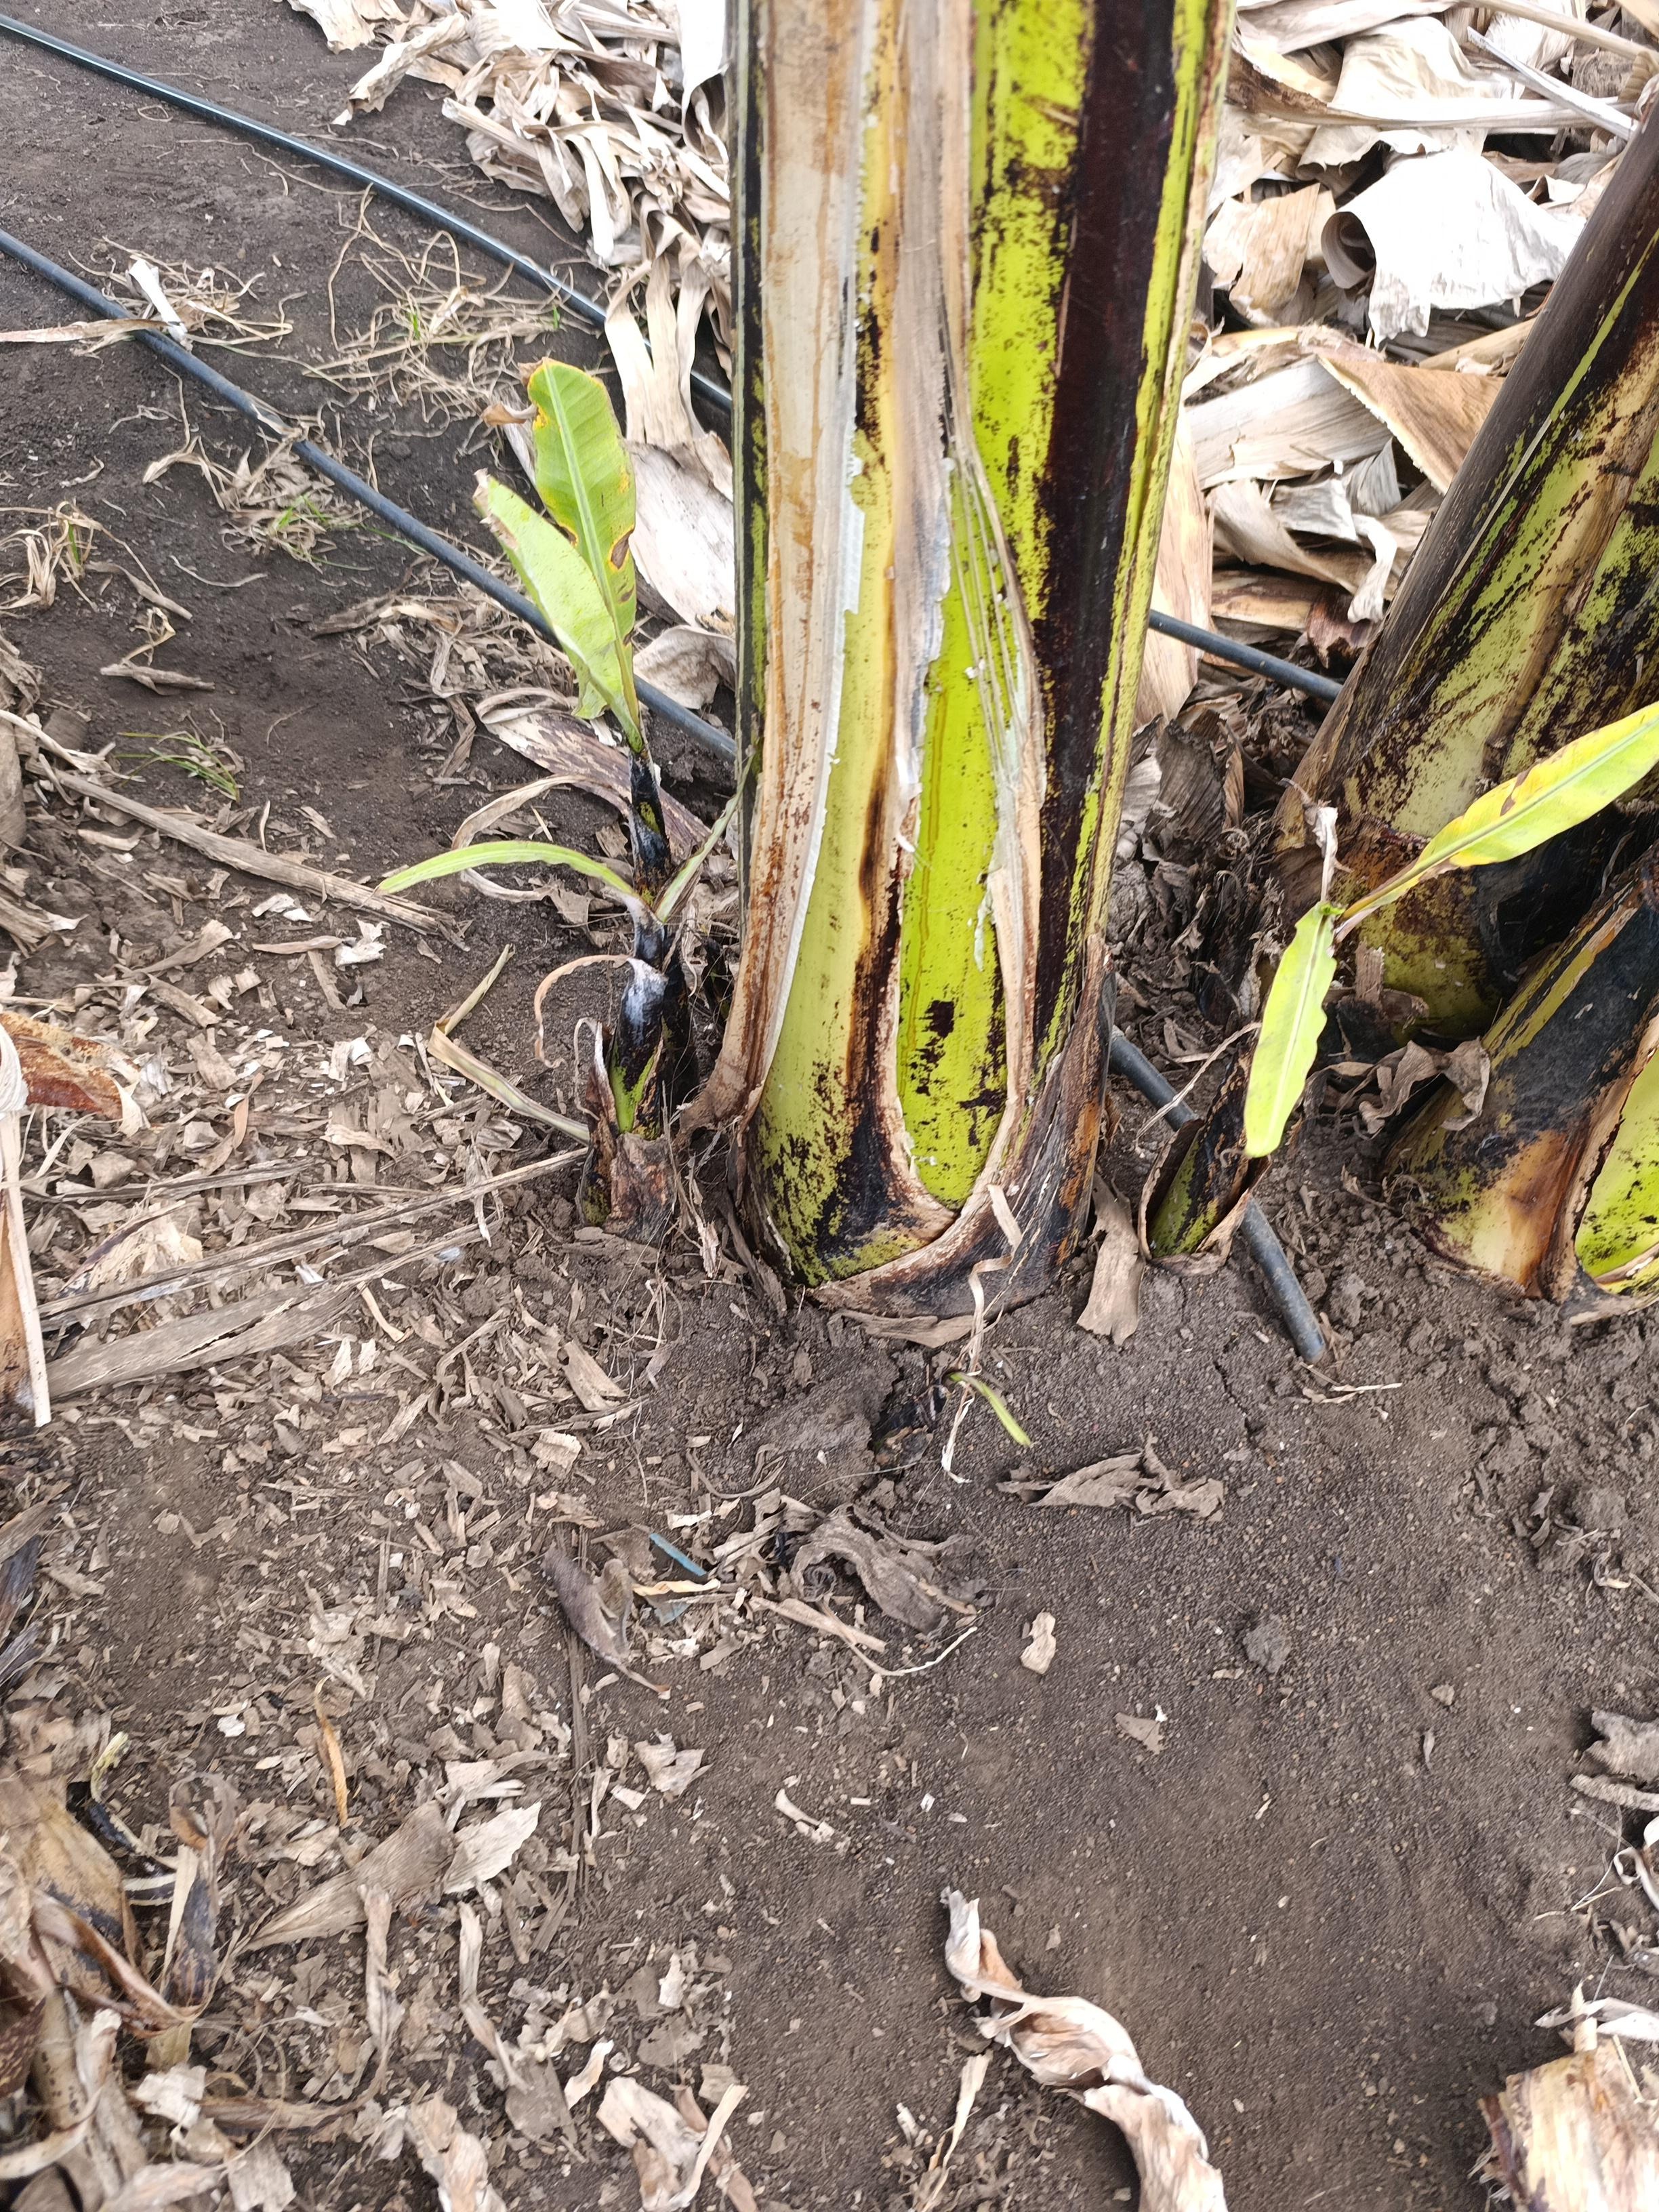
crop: banana
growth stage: emergence sucker
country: Tanzania
